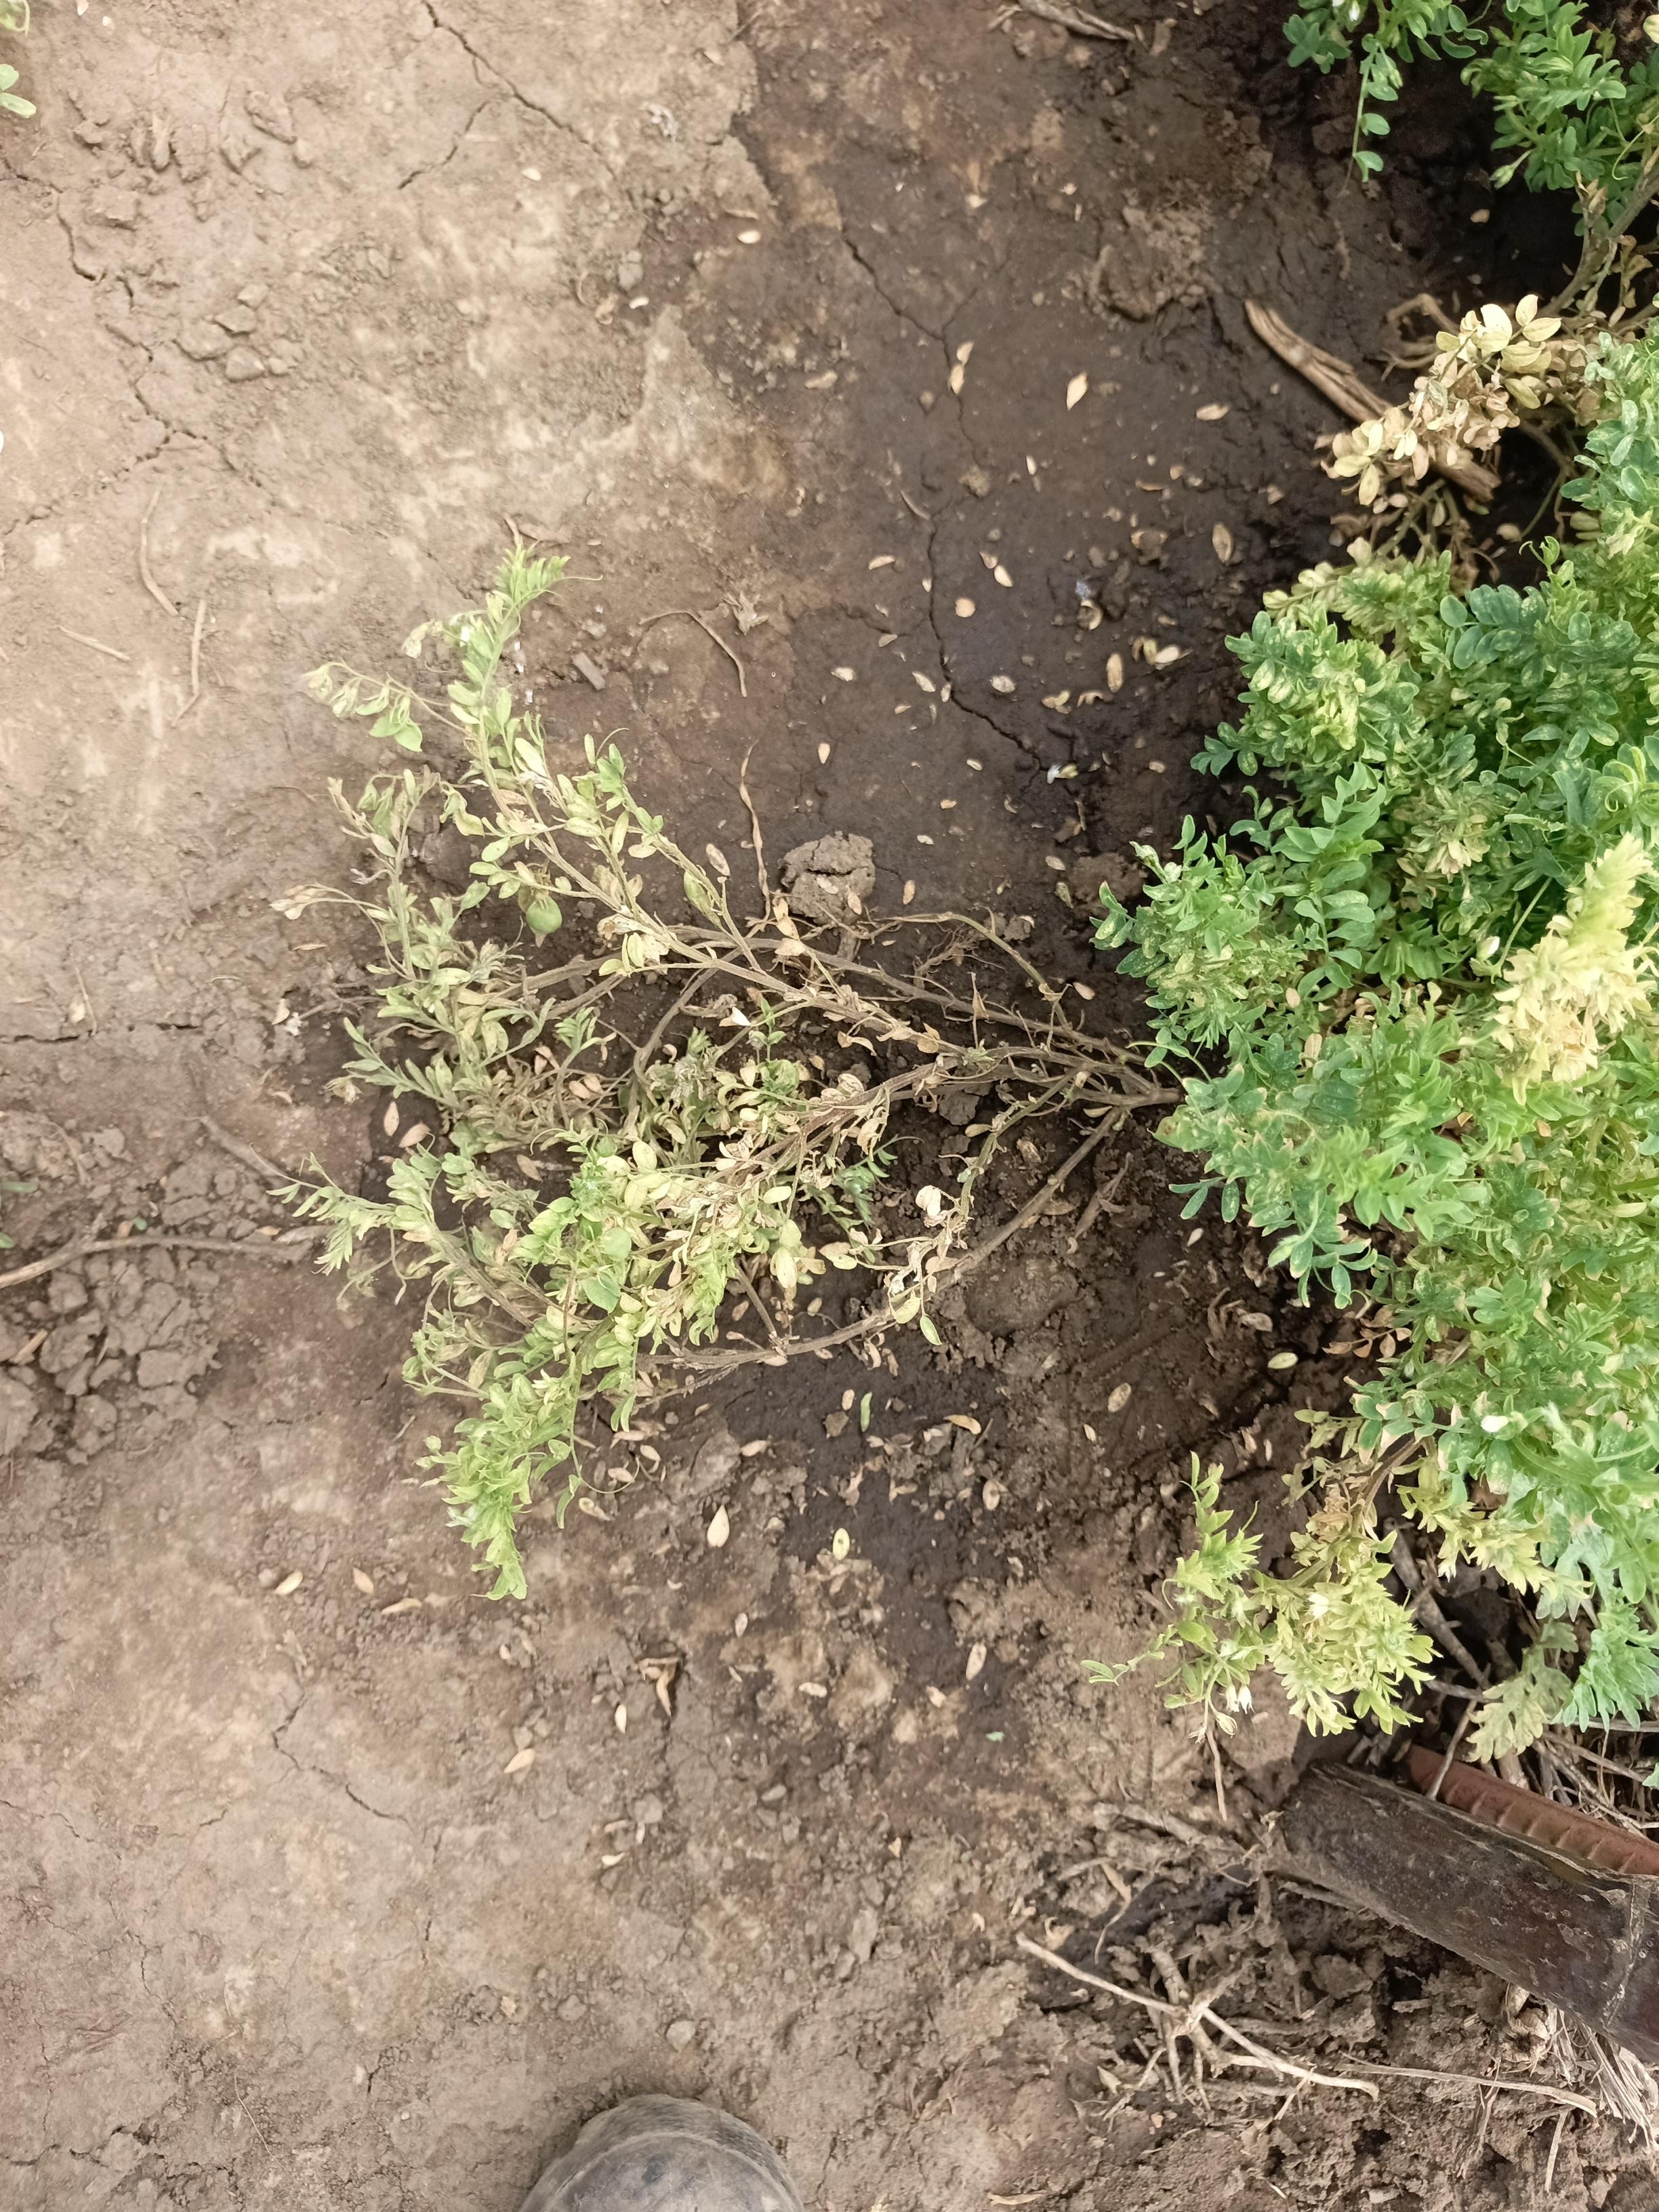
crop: lentil
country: Tanzania
